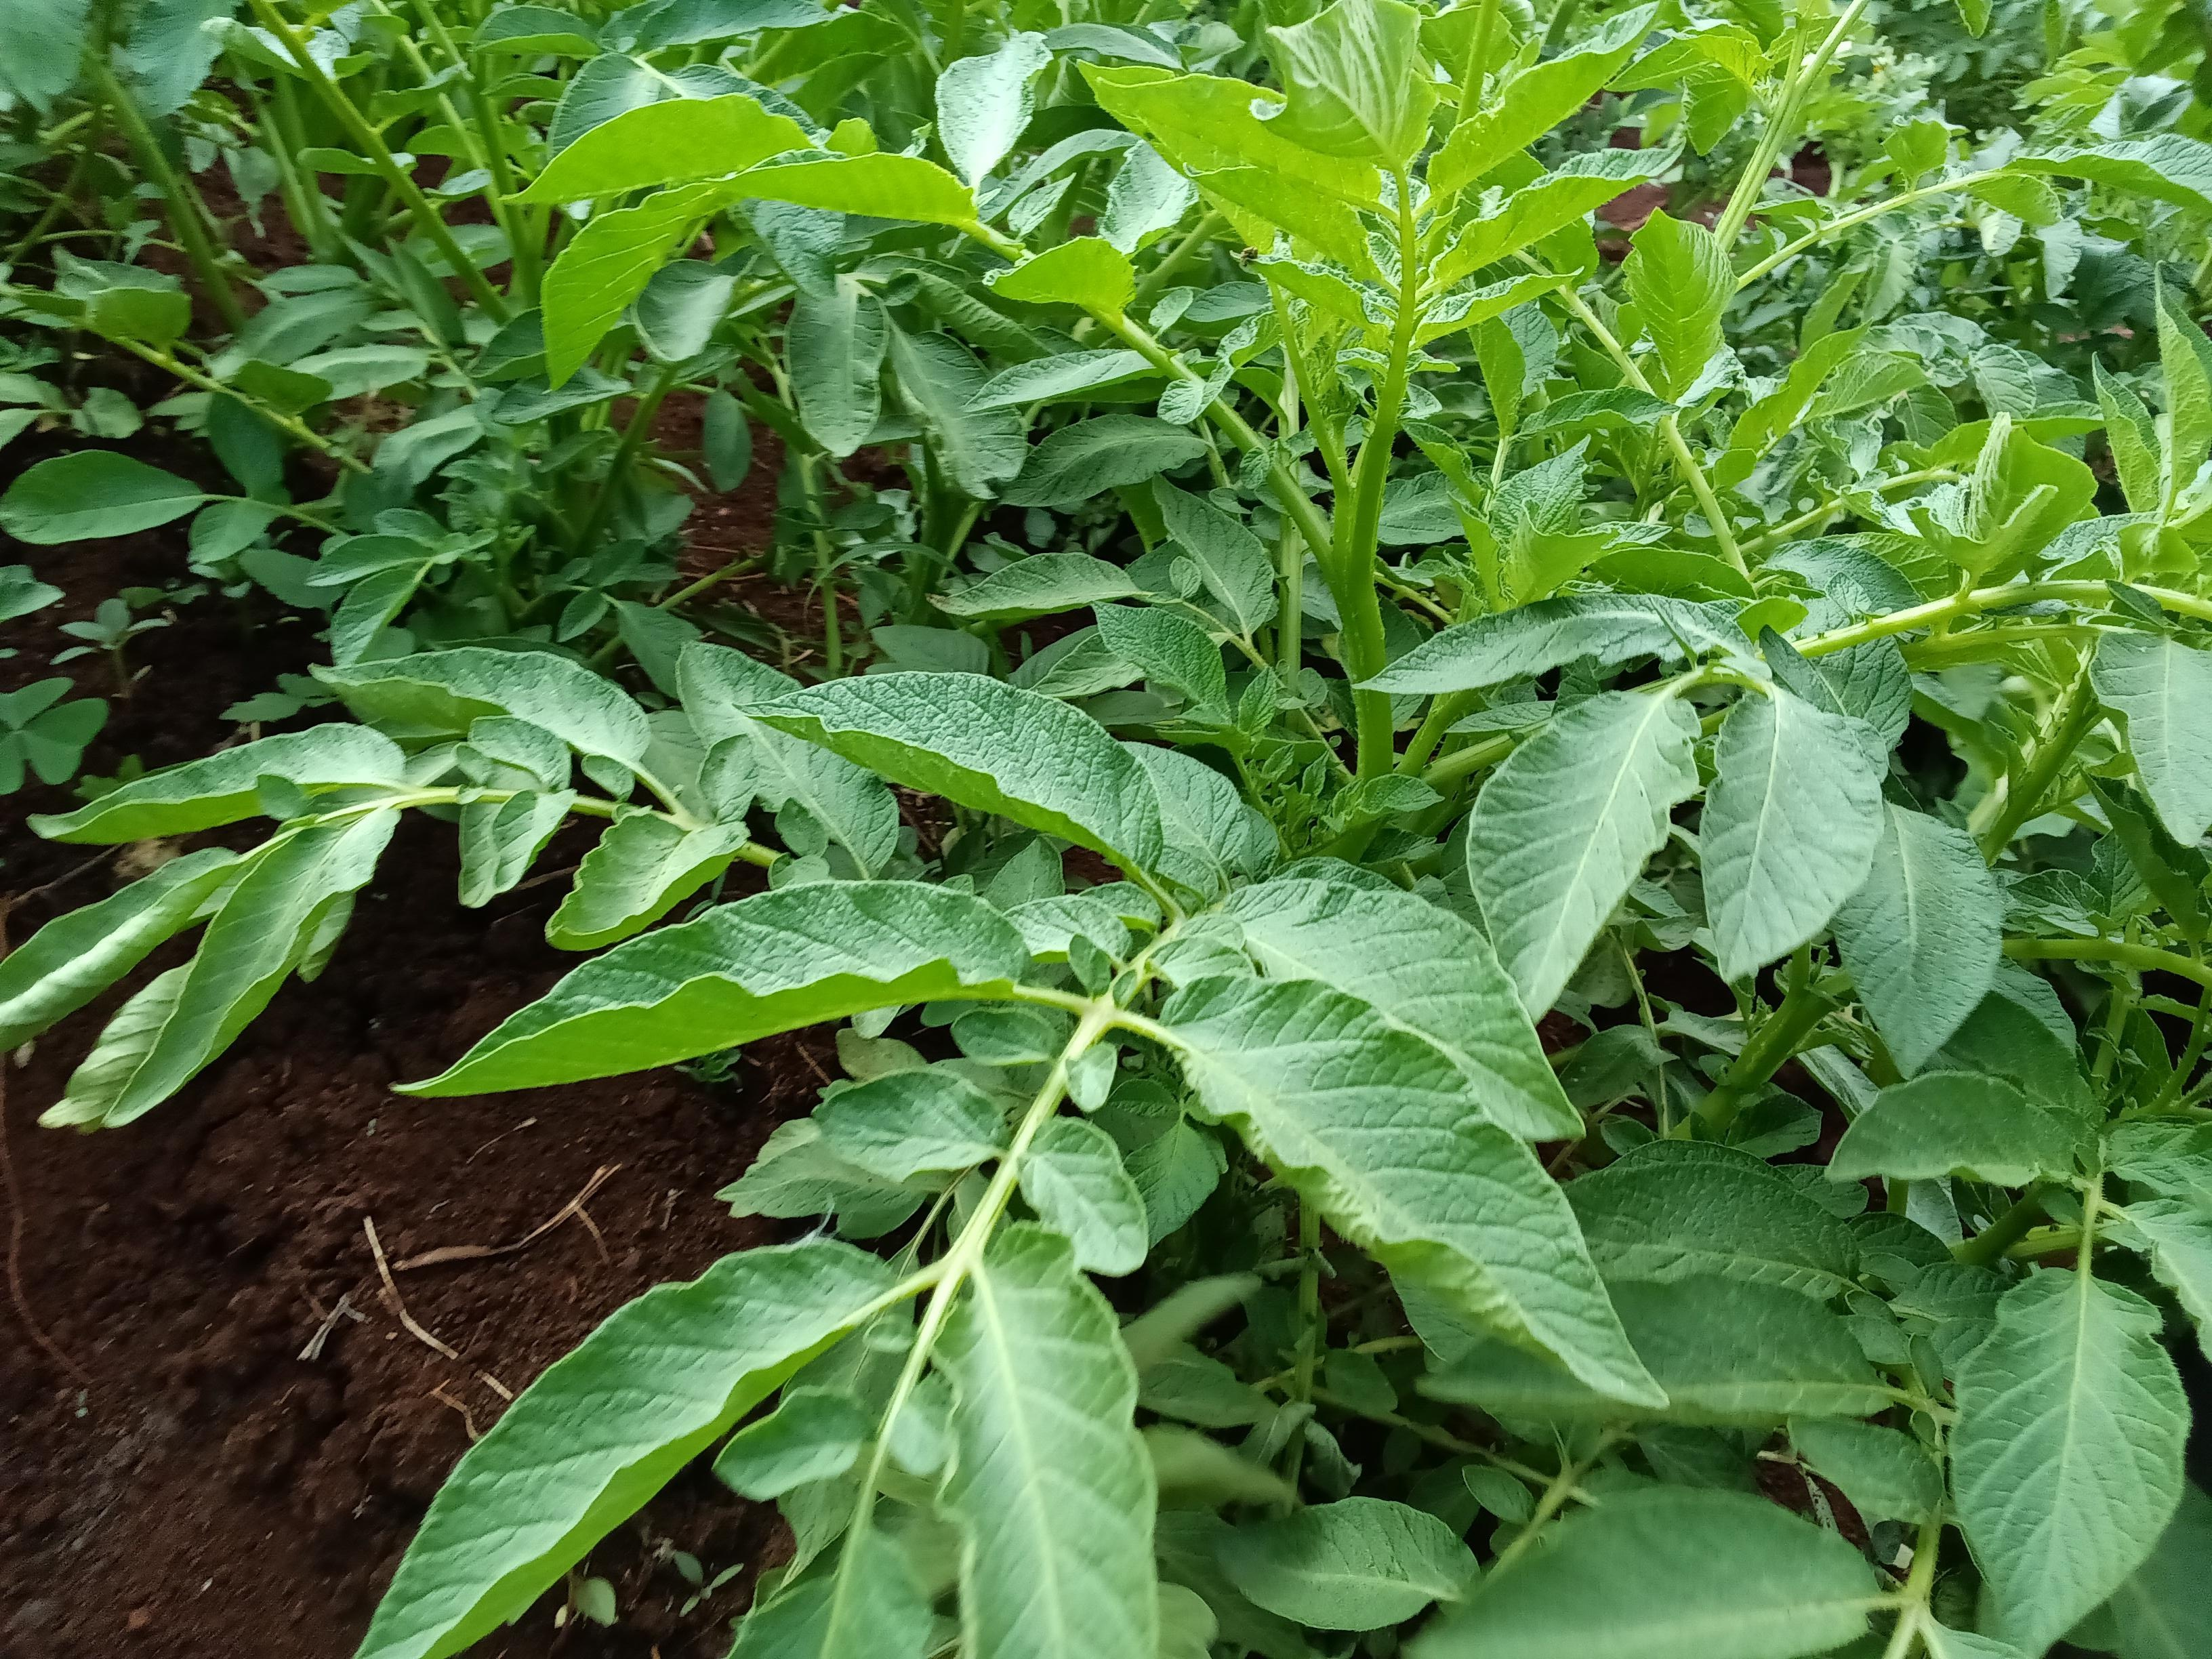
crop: potato
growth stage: vegetative
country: Kenya
